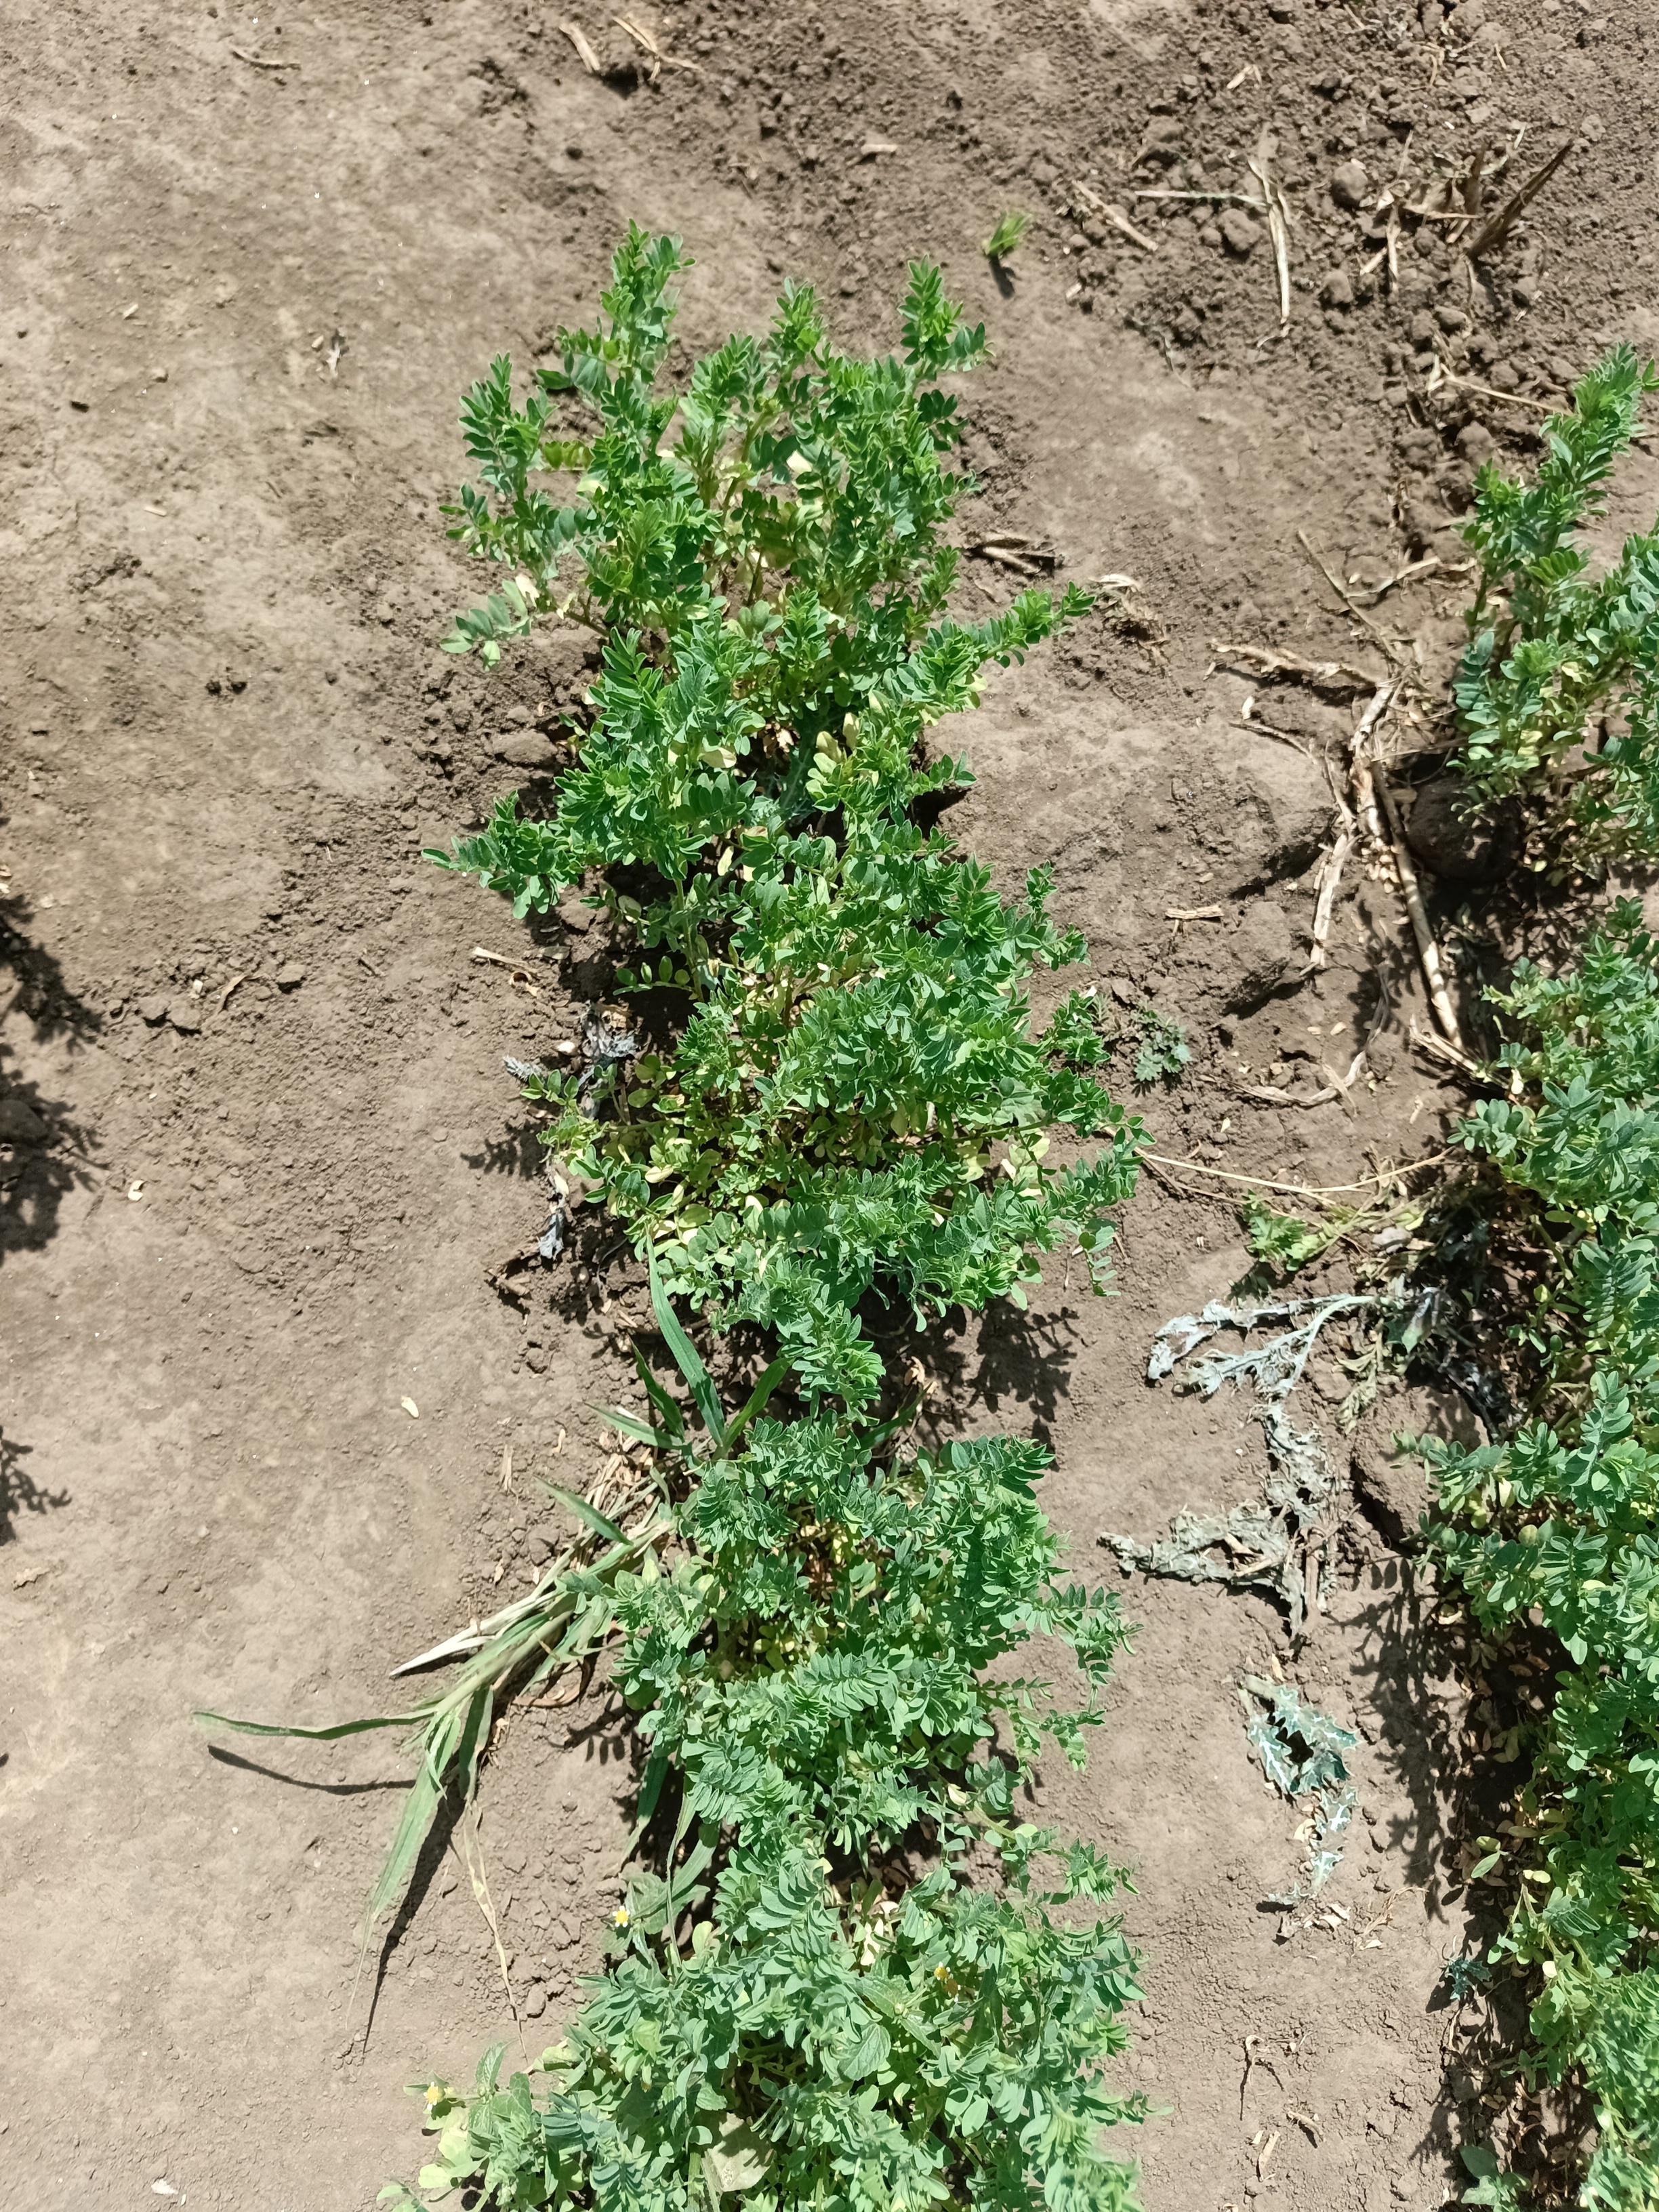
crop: lentil
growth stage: vegetative
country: Tanzania
